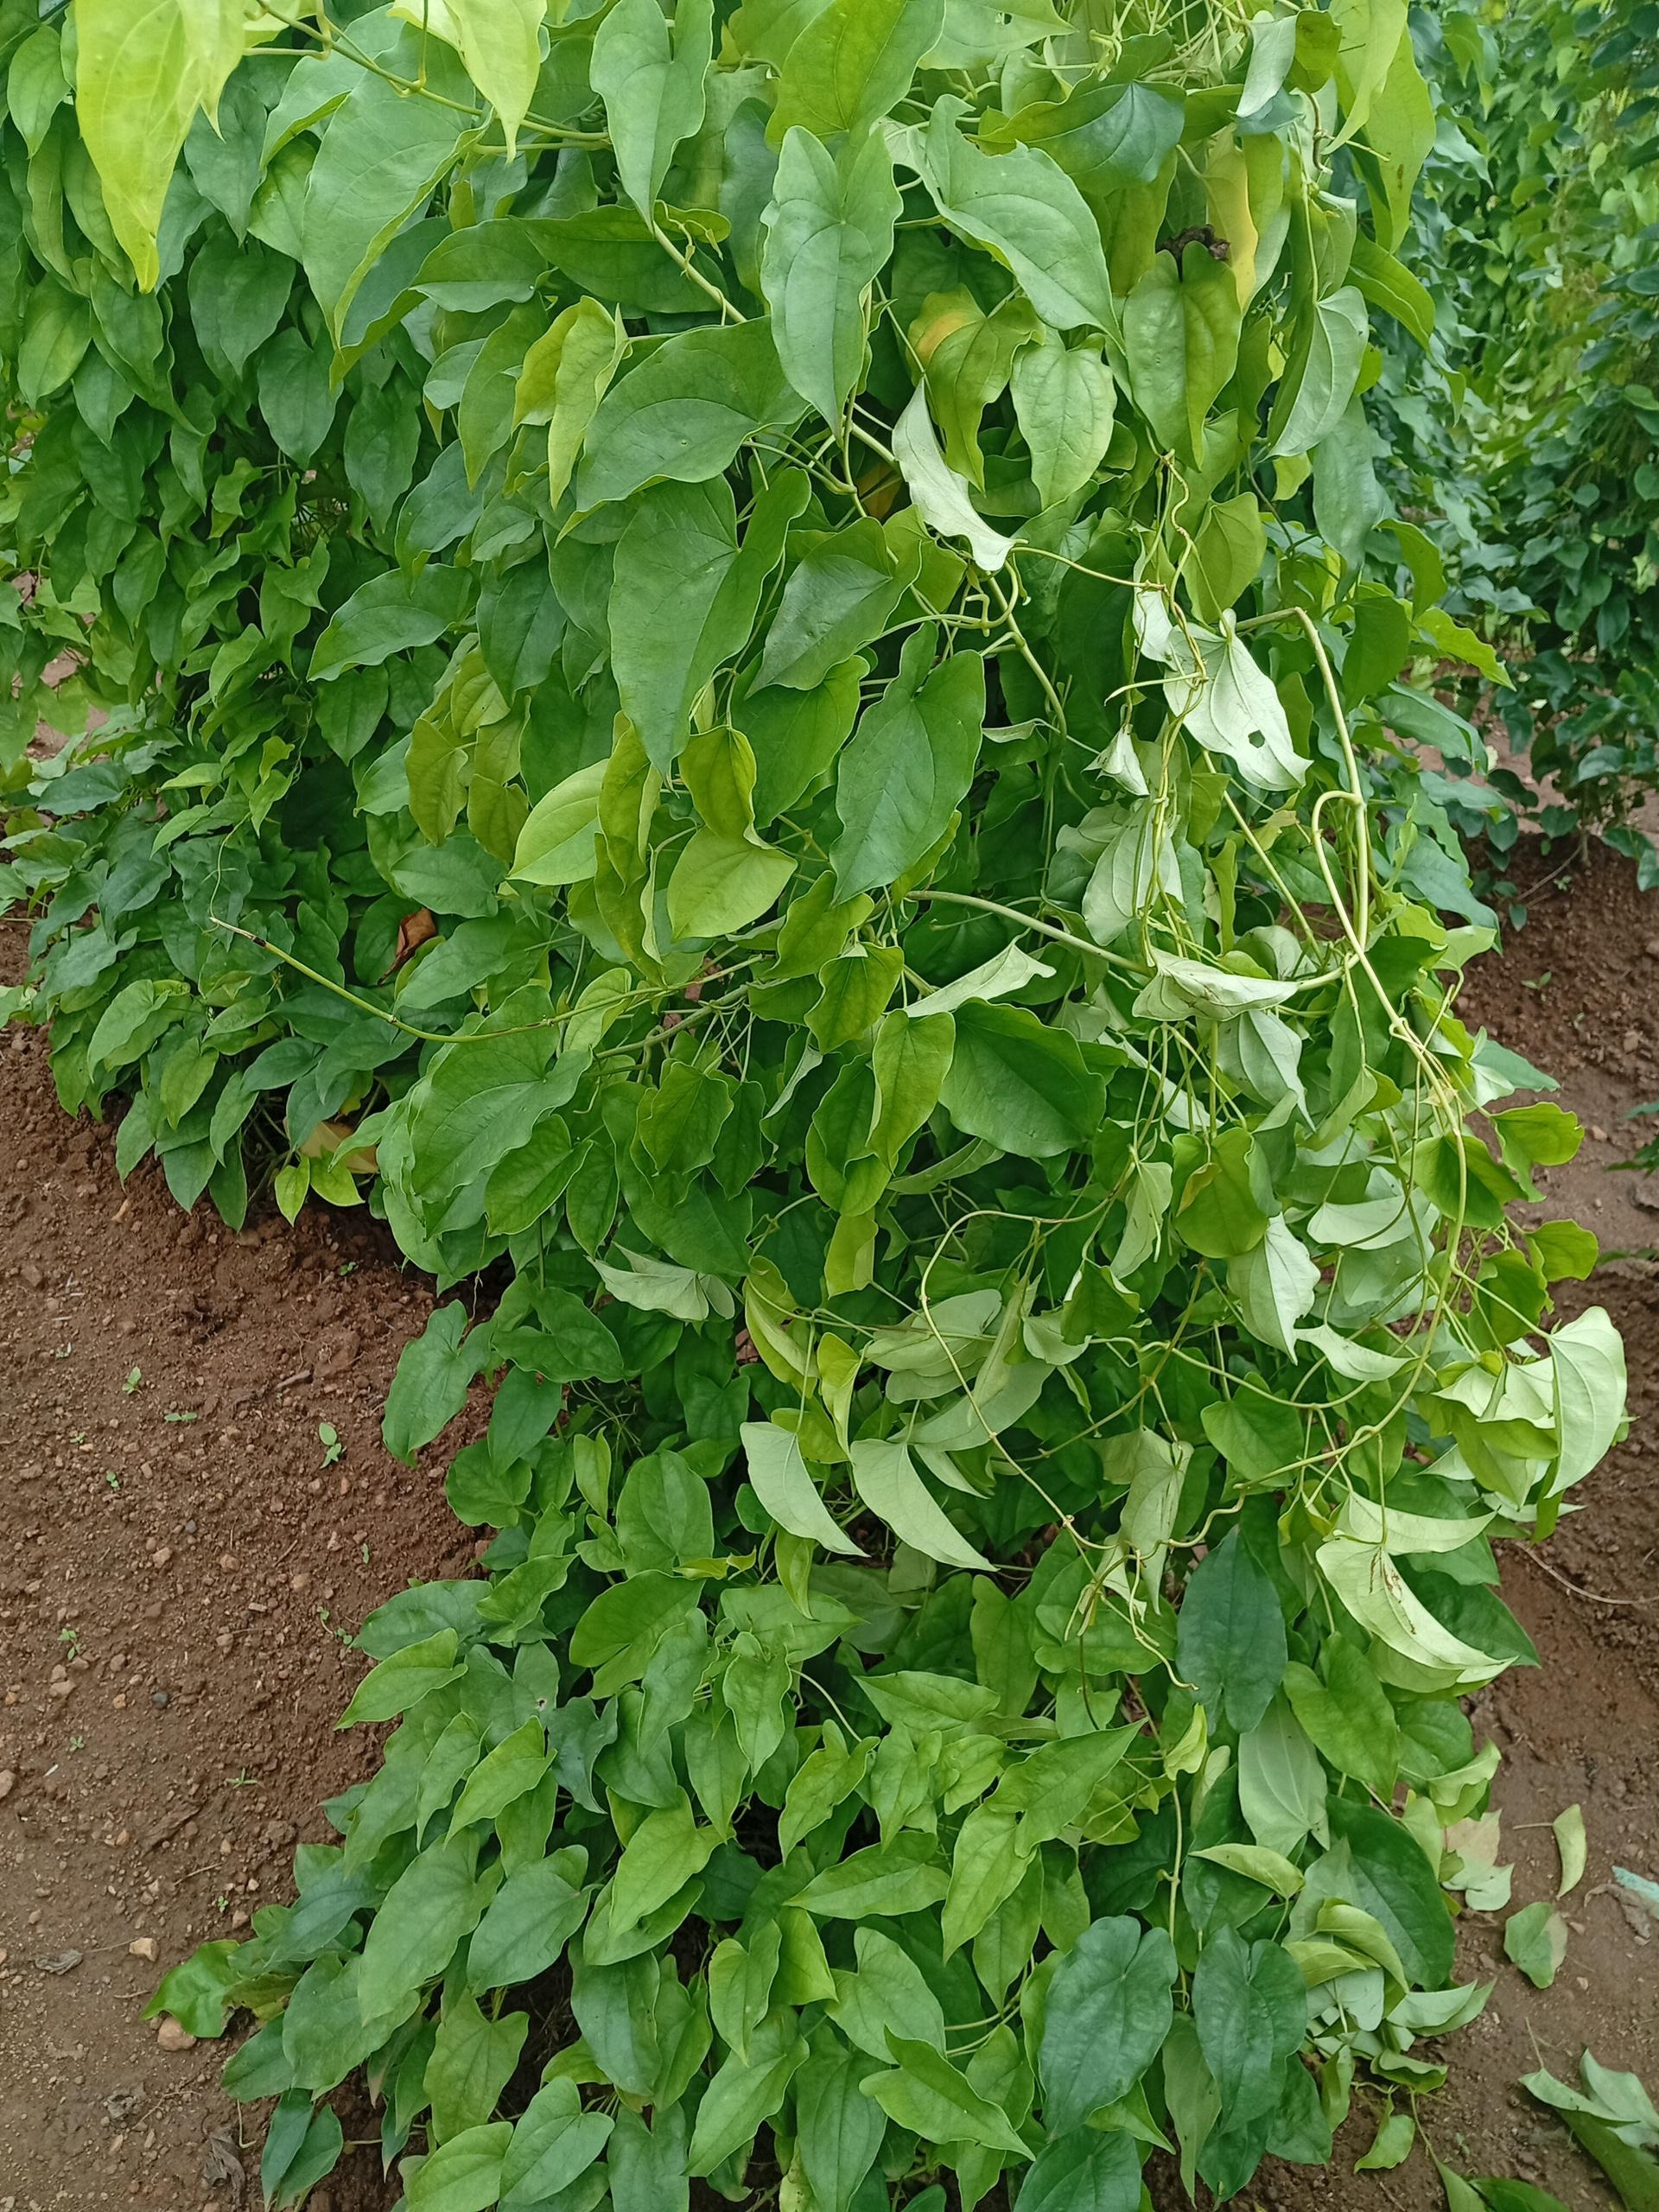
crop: yam
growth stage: vegetative
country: Nigeria
